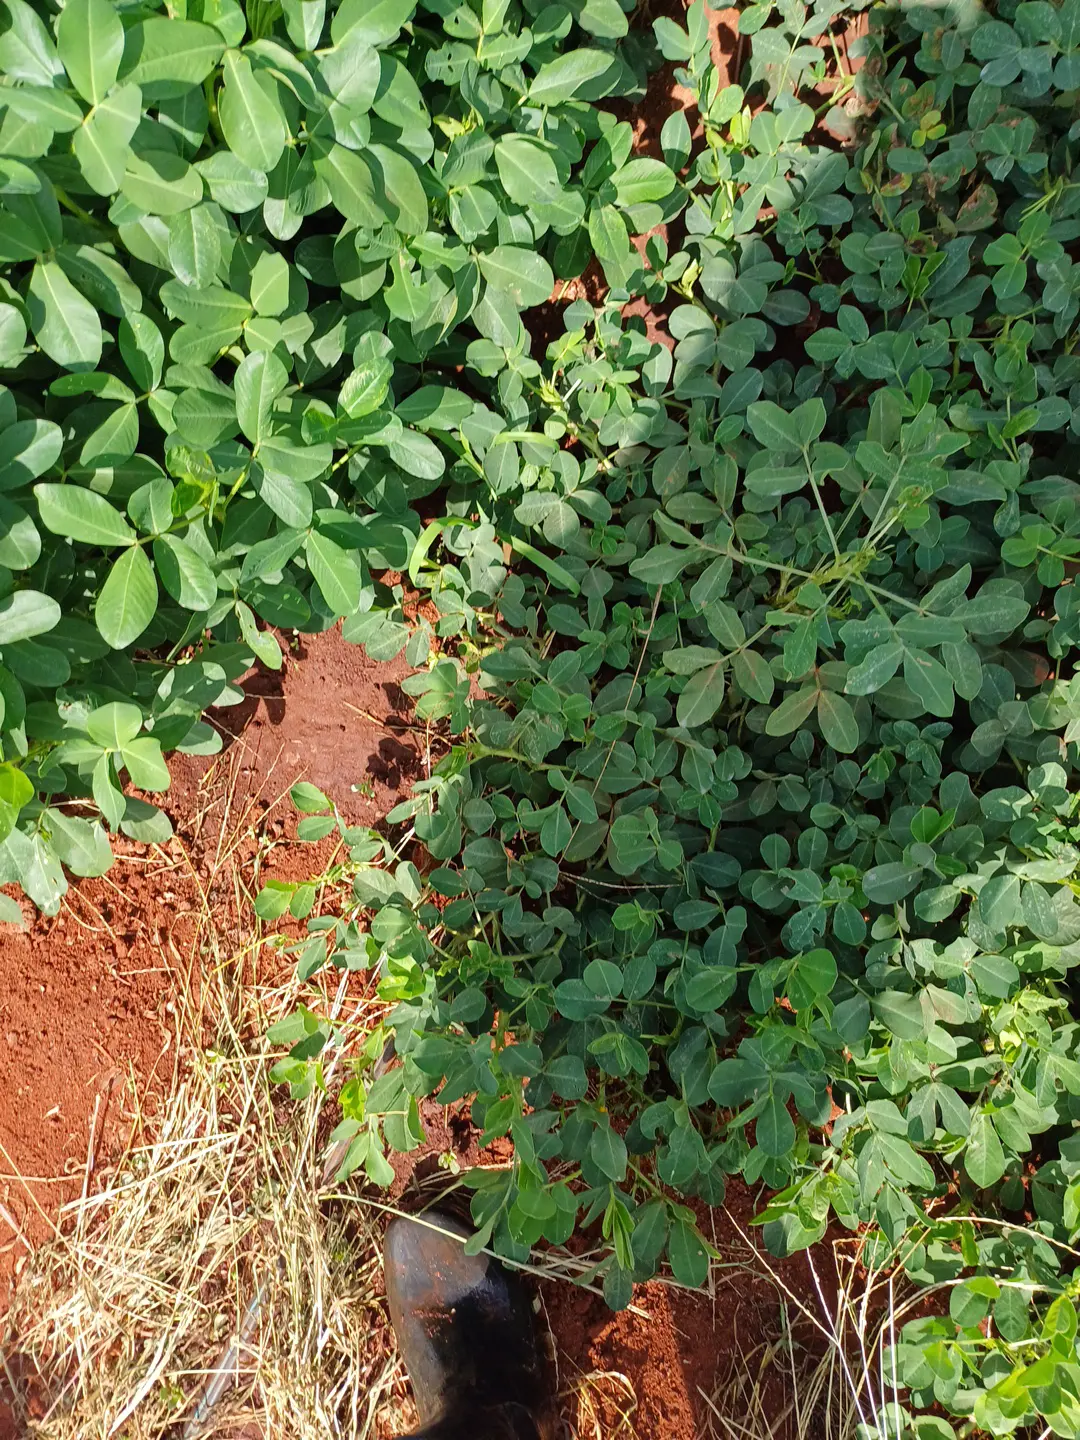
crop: groundnut
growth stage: pegging
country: Kenya
